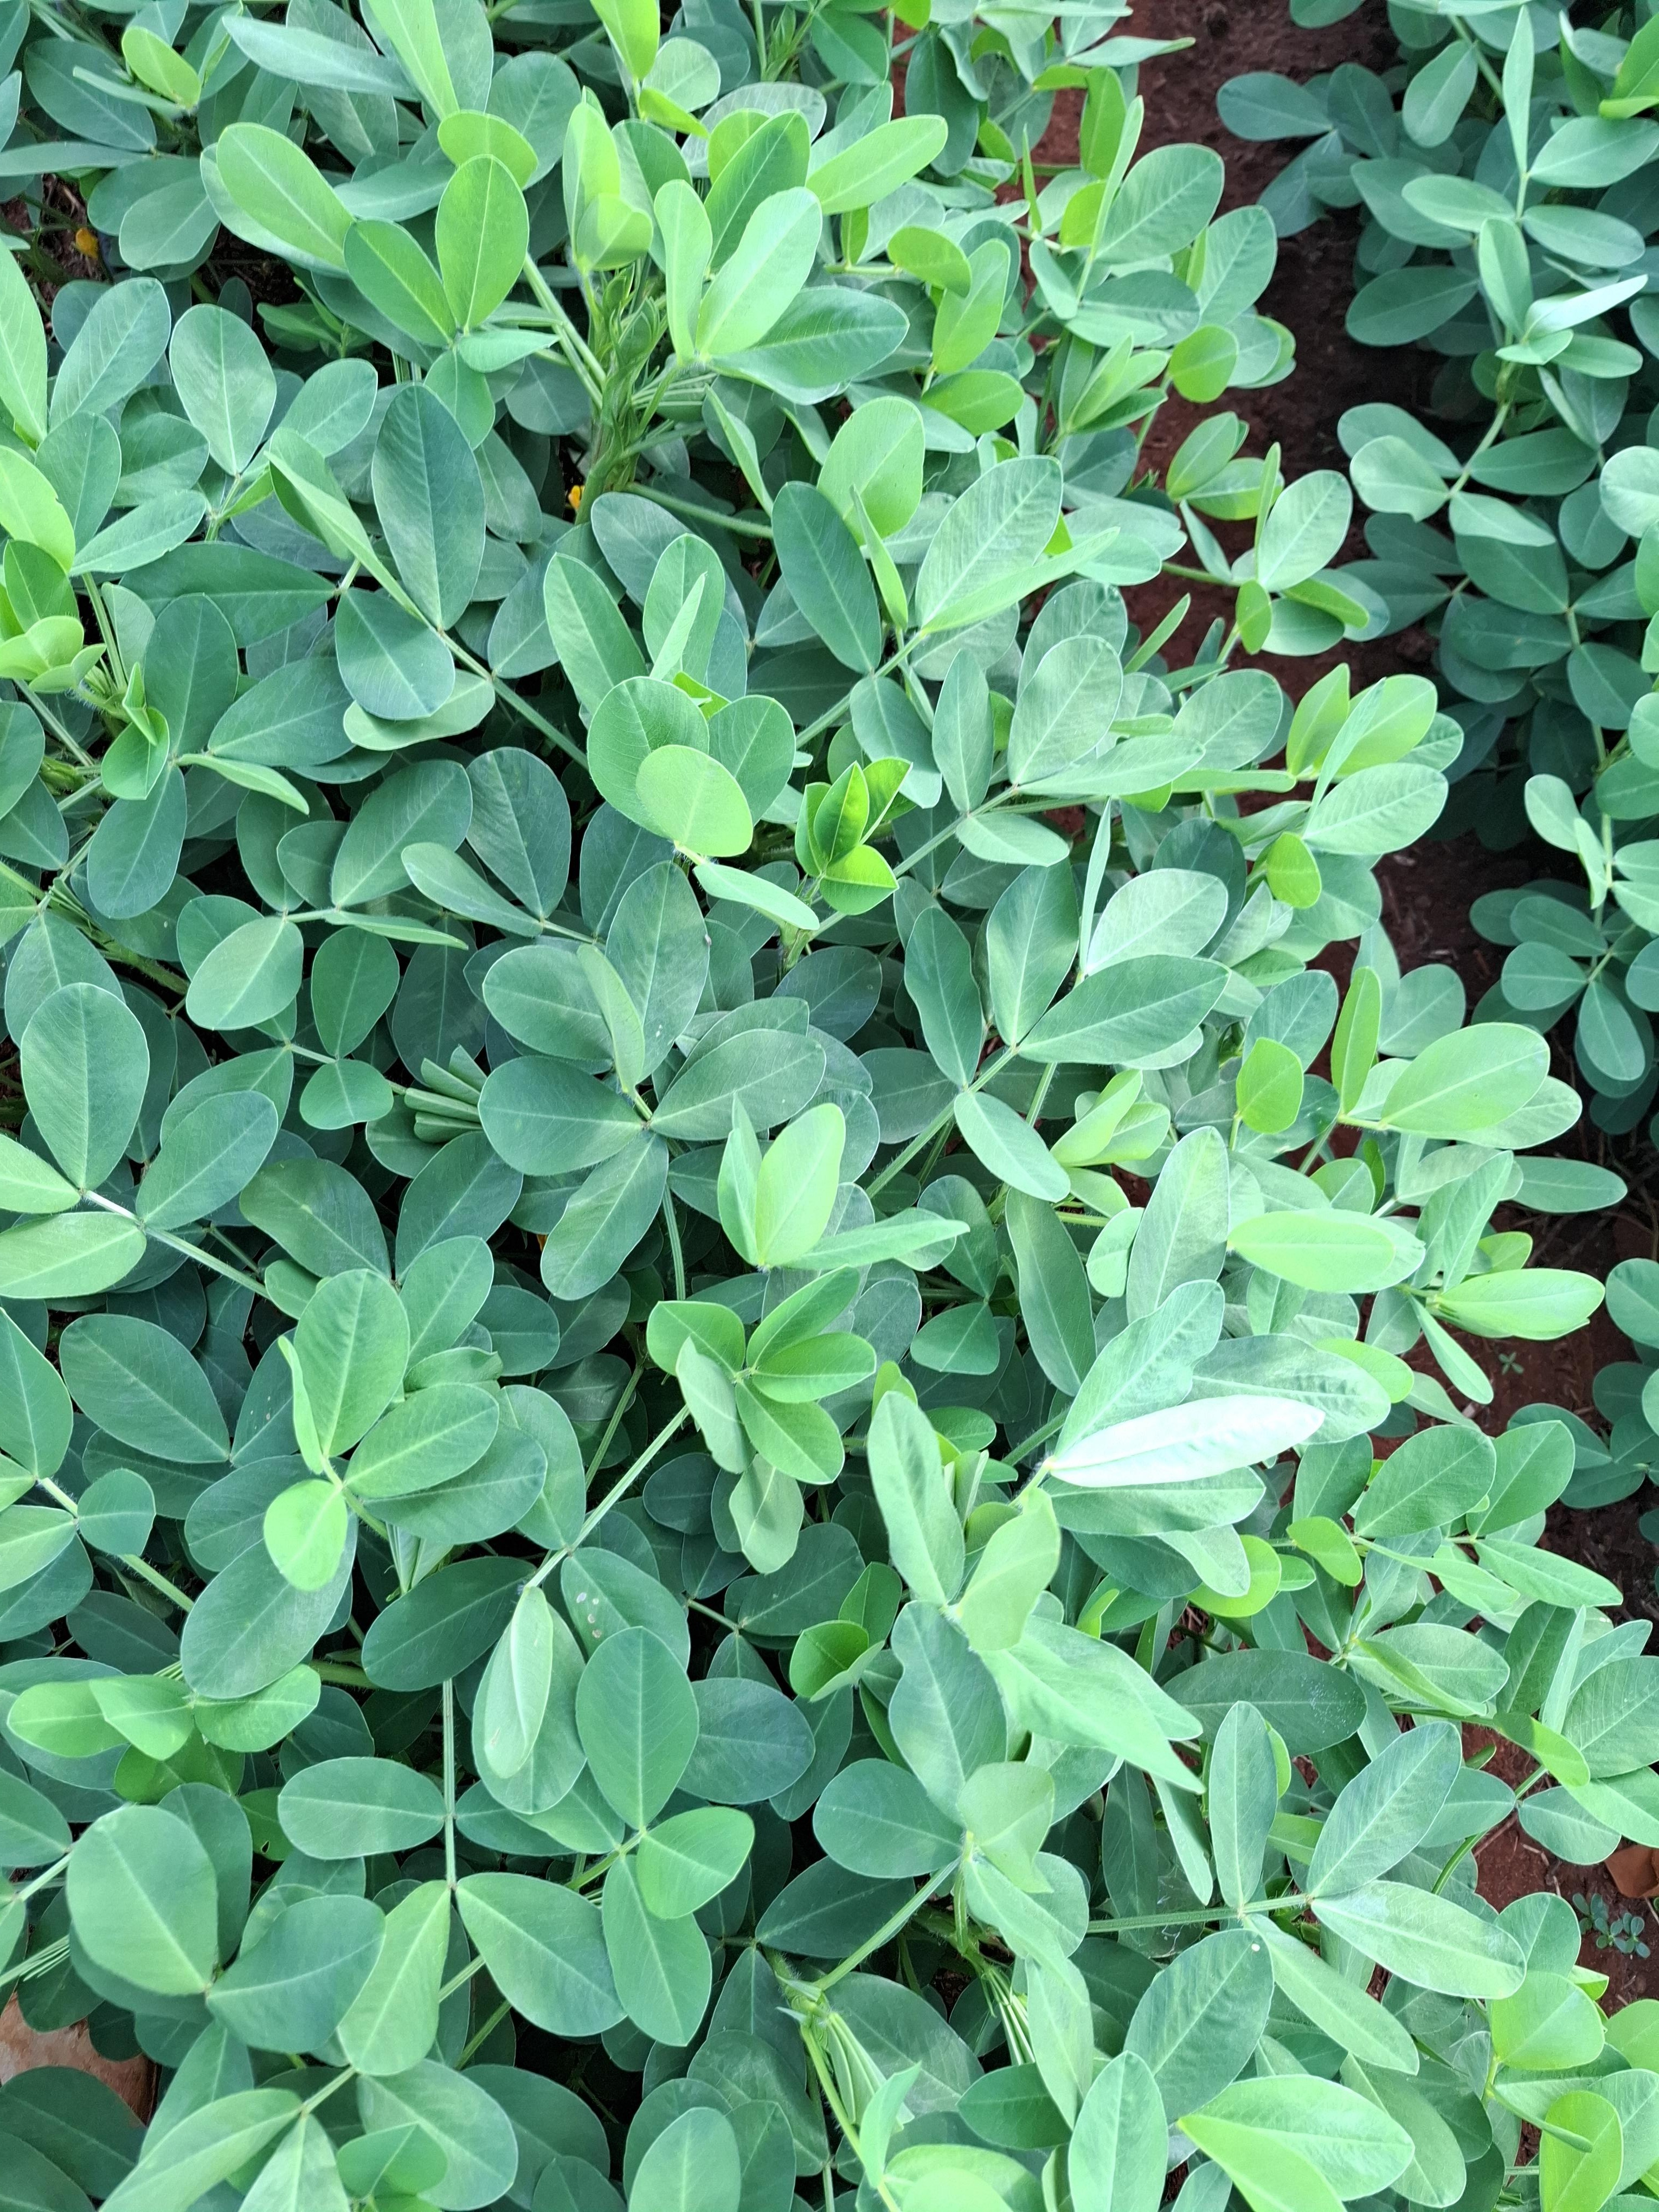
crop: groundnut
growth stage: flowering
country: Kenya
